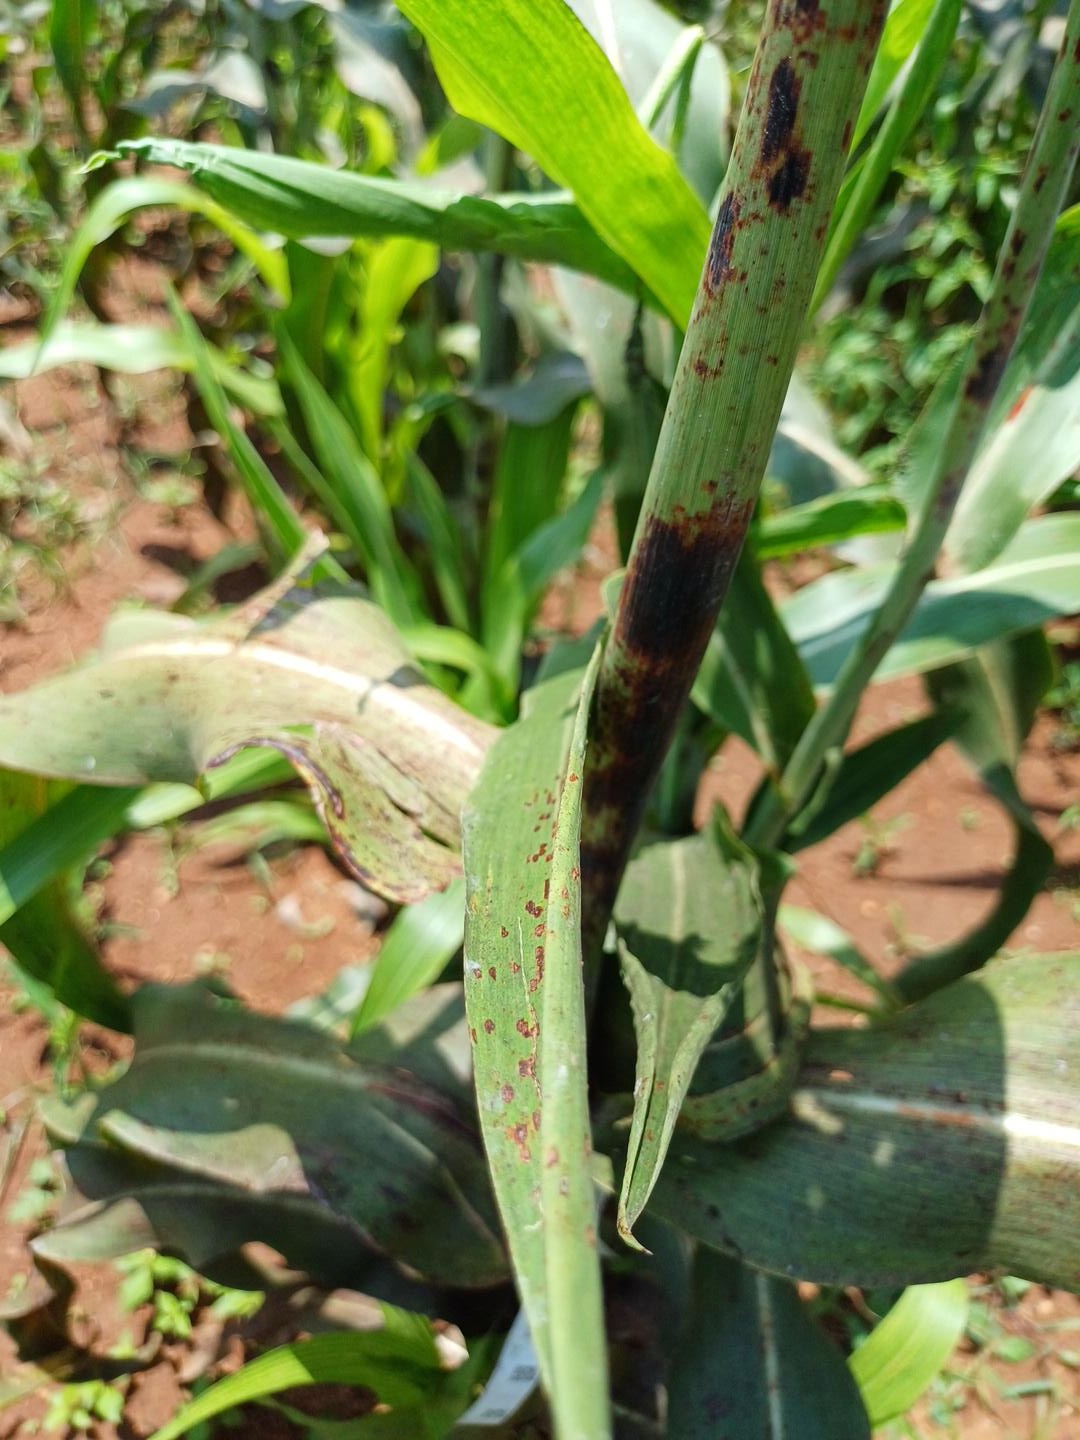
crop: sorghum
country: Kenya
